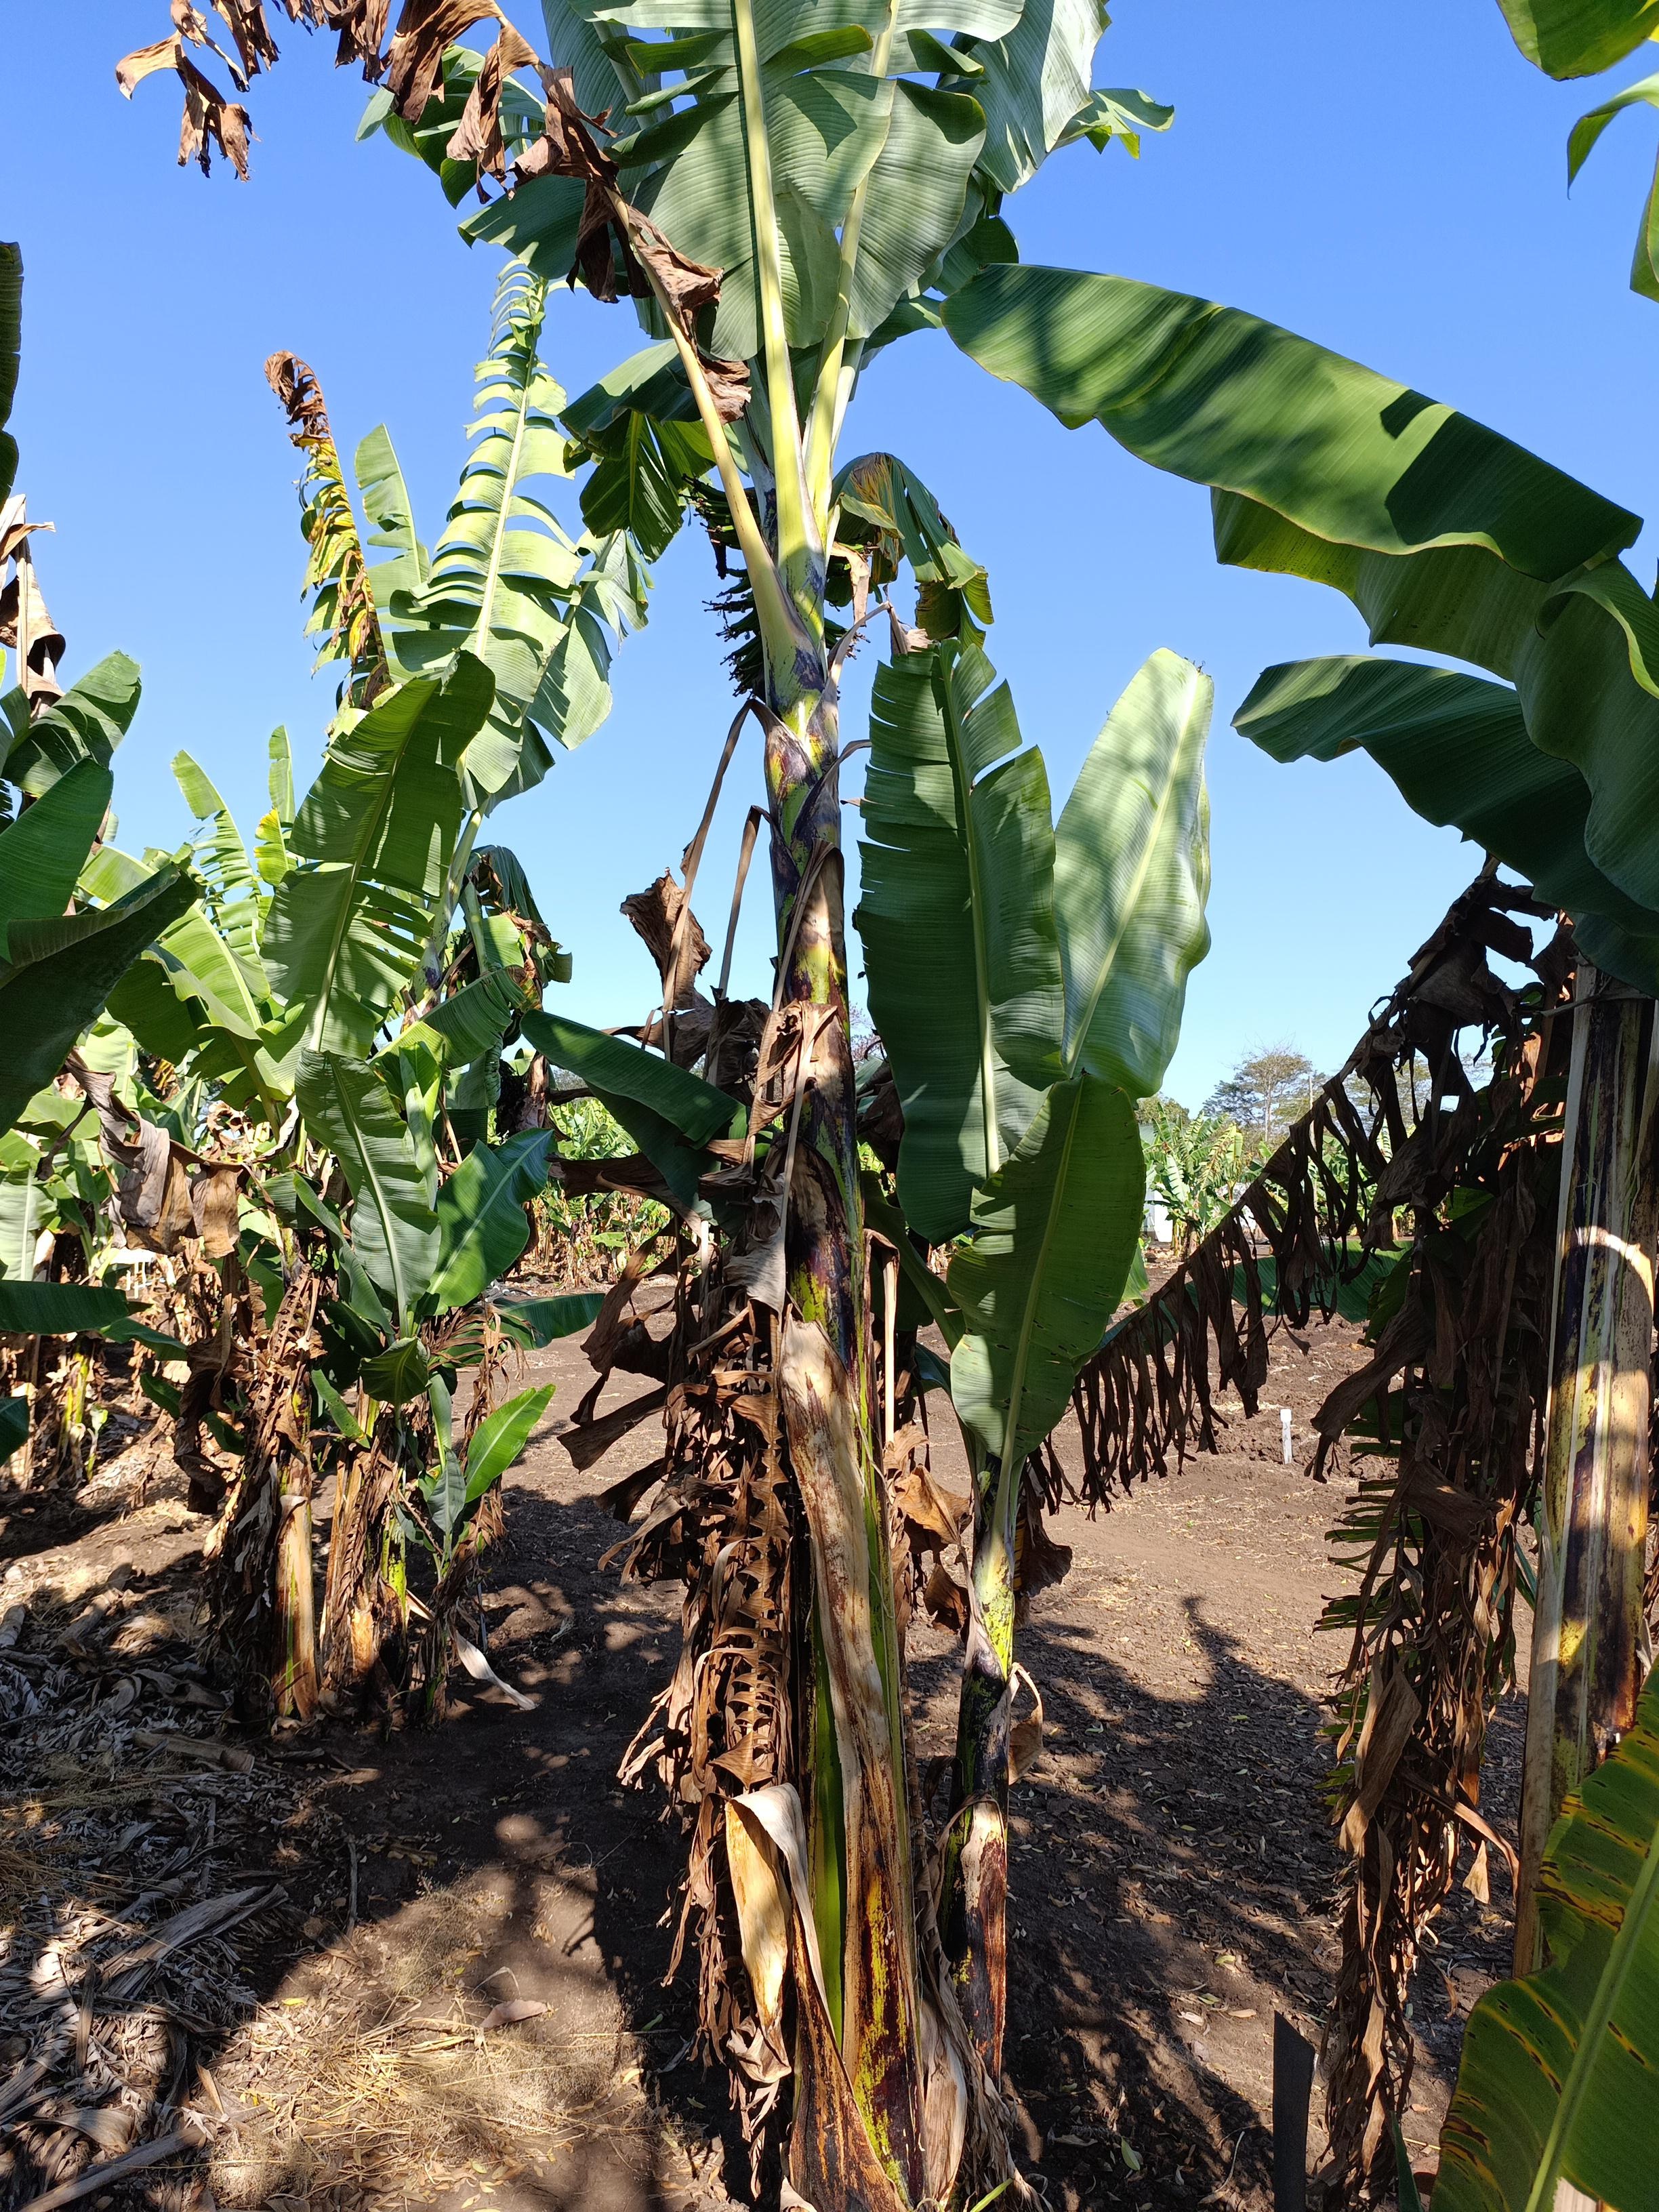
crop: banana
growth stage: development fruit
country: Tanzania
